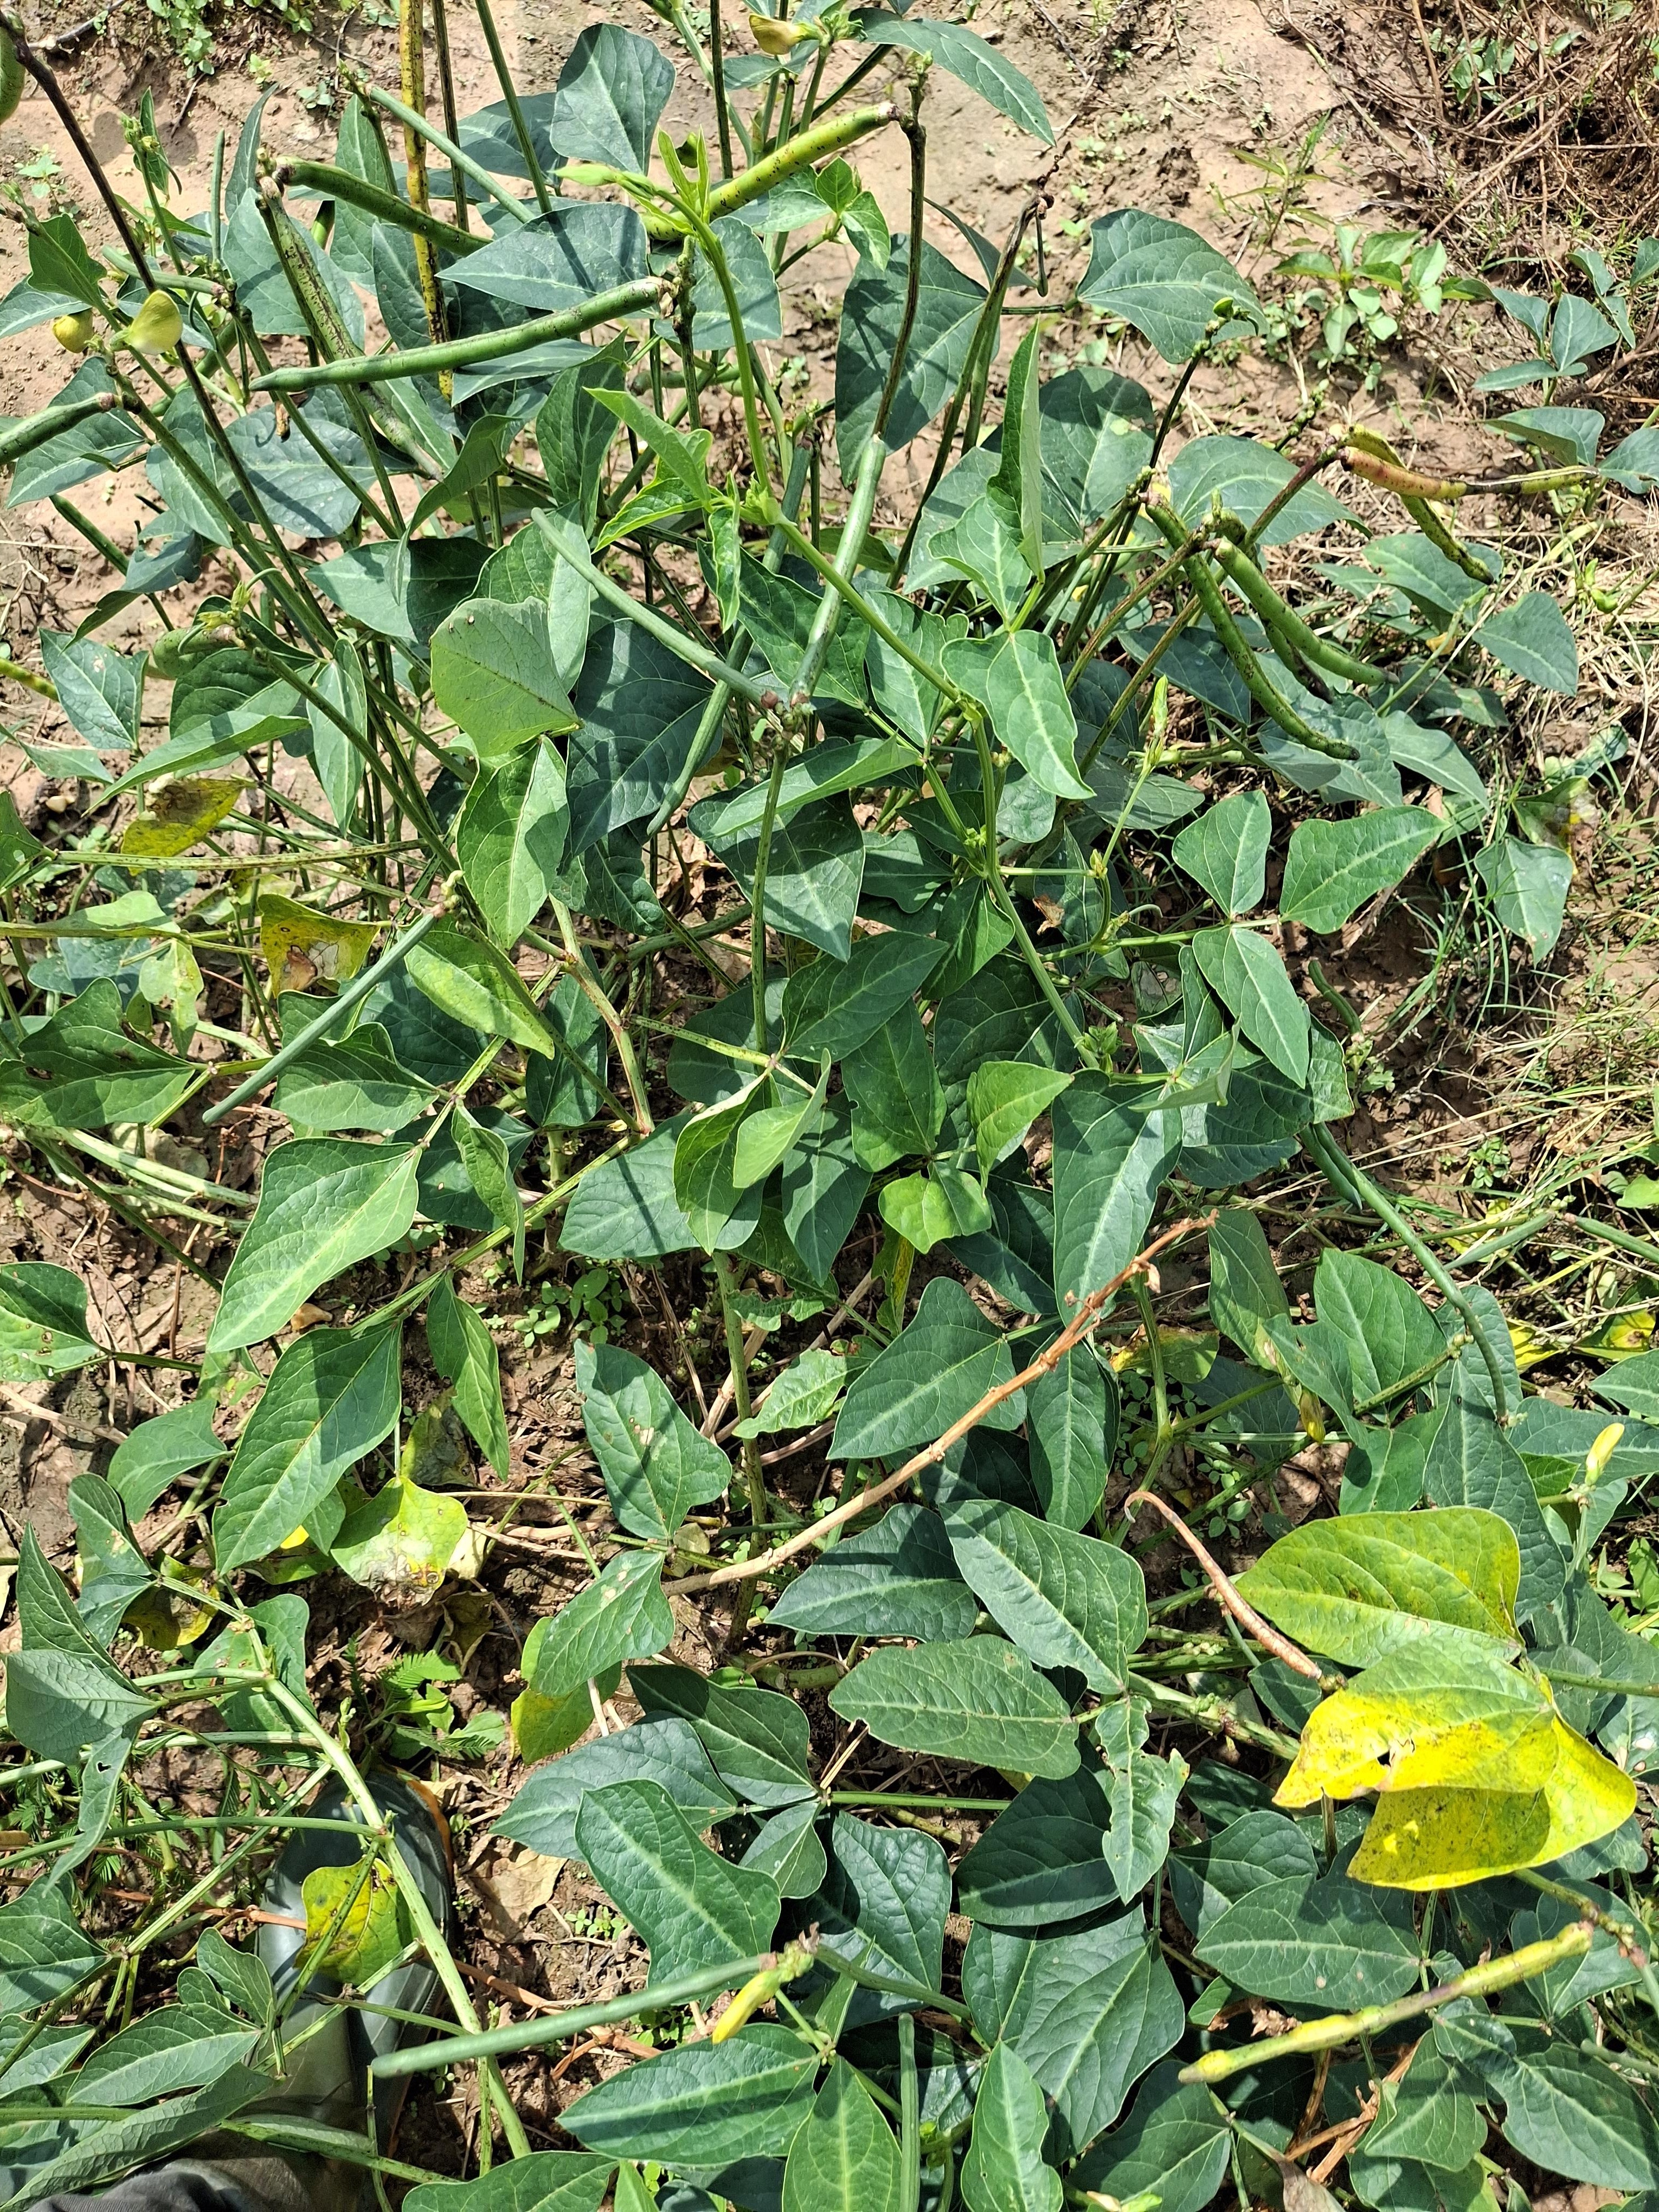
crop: cowpea
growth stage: maturity
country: Nigeria
